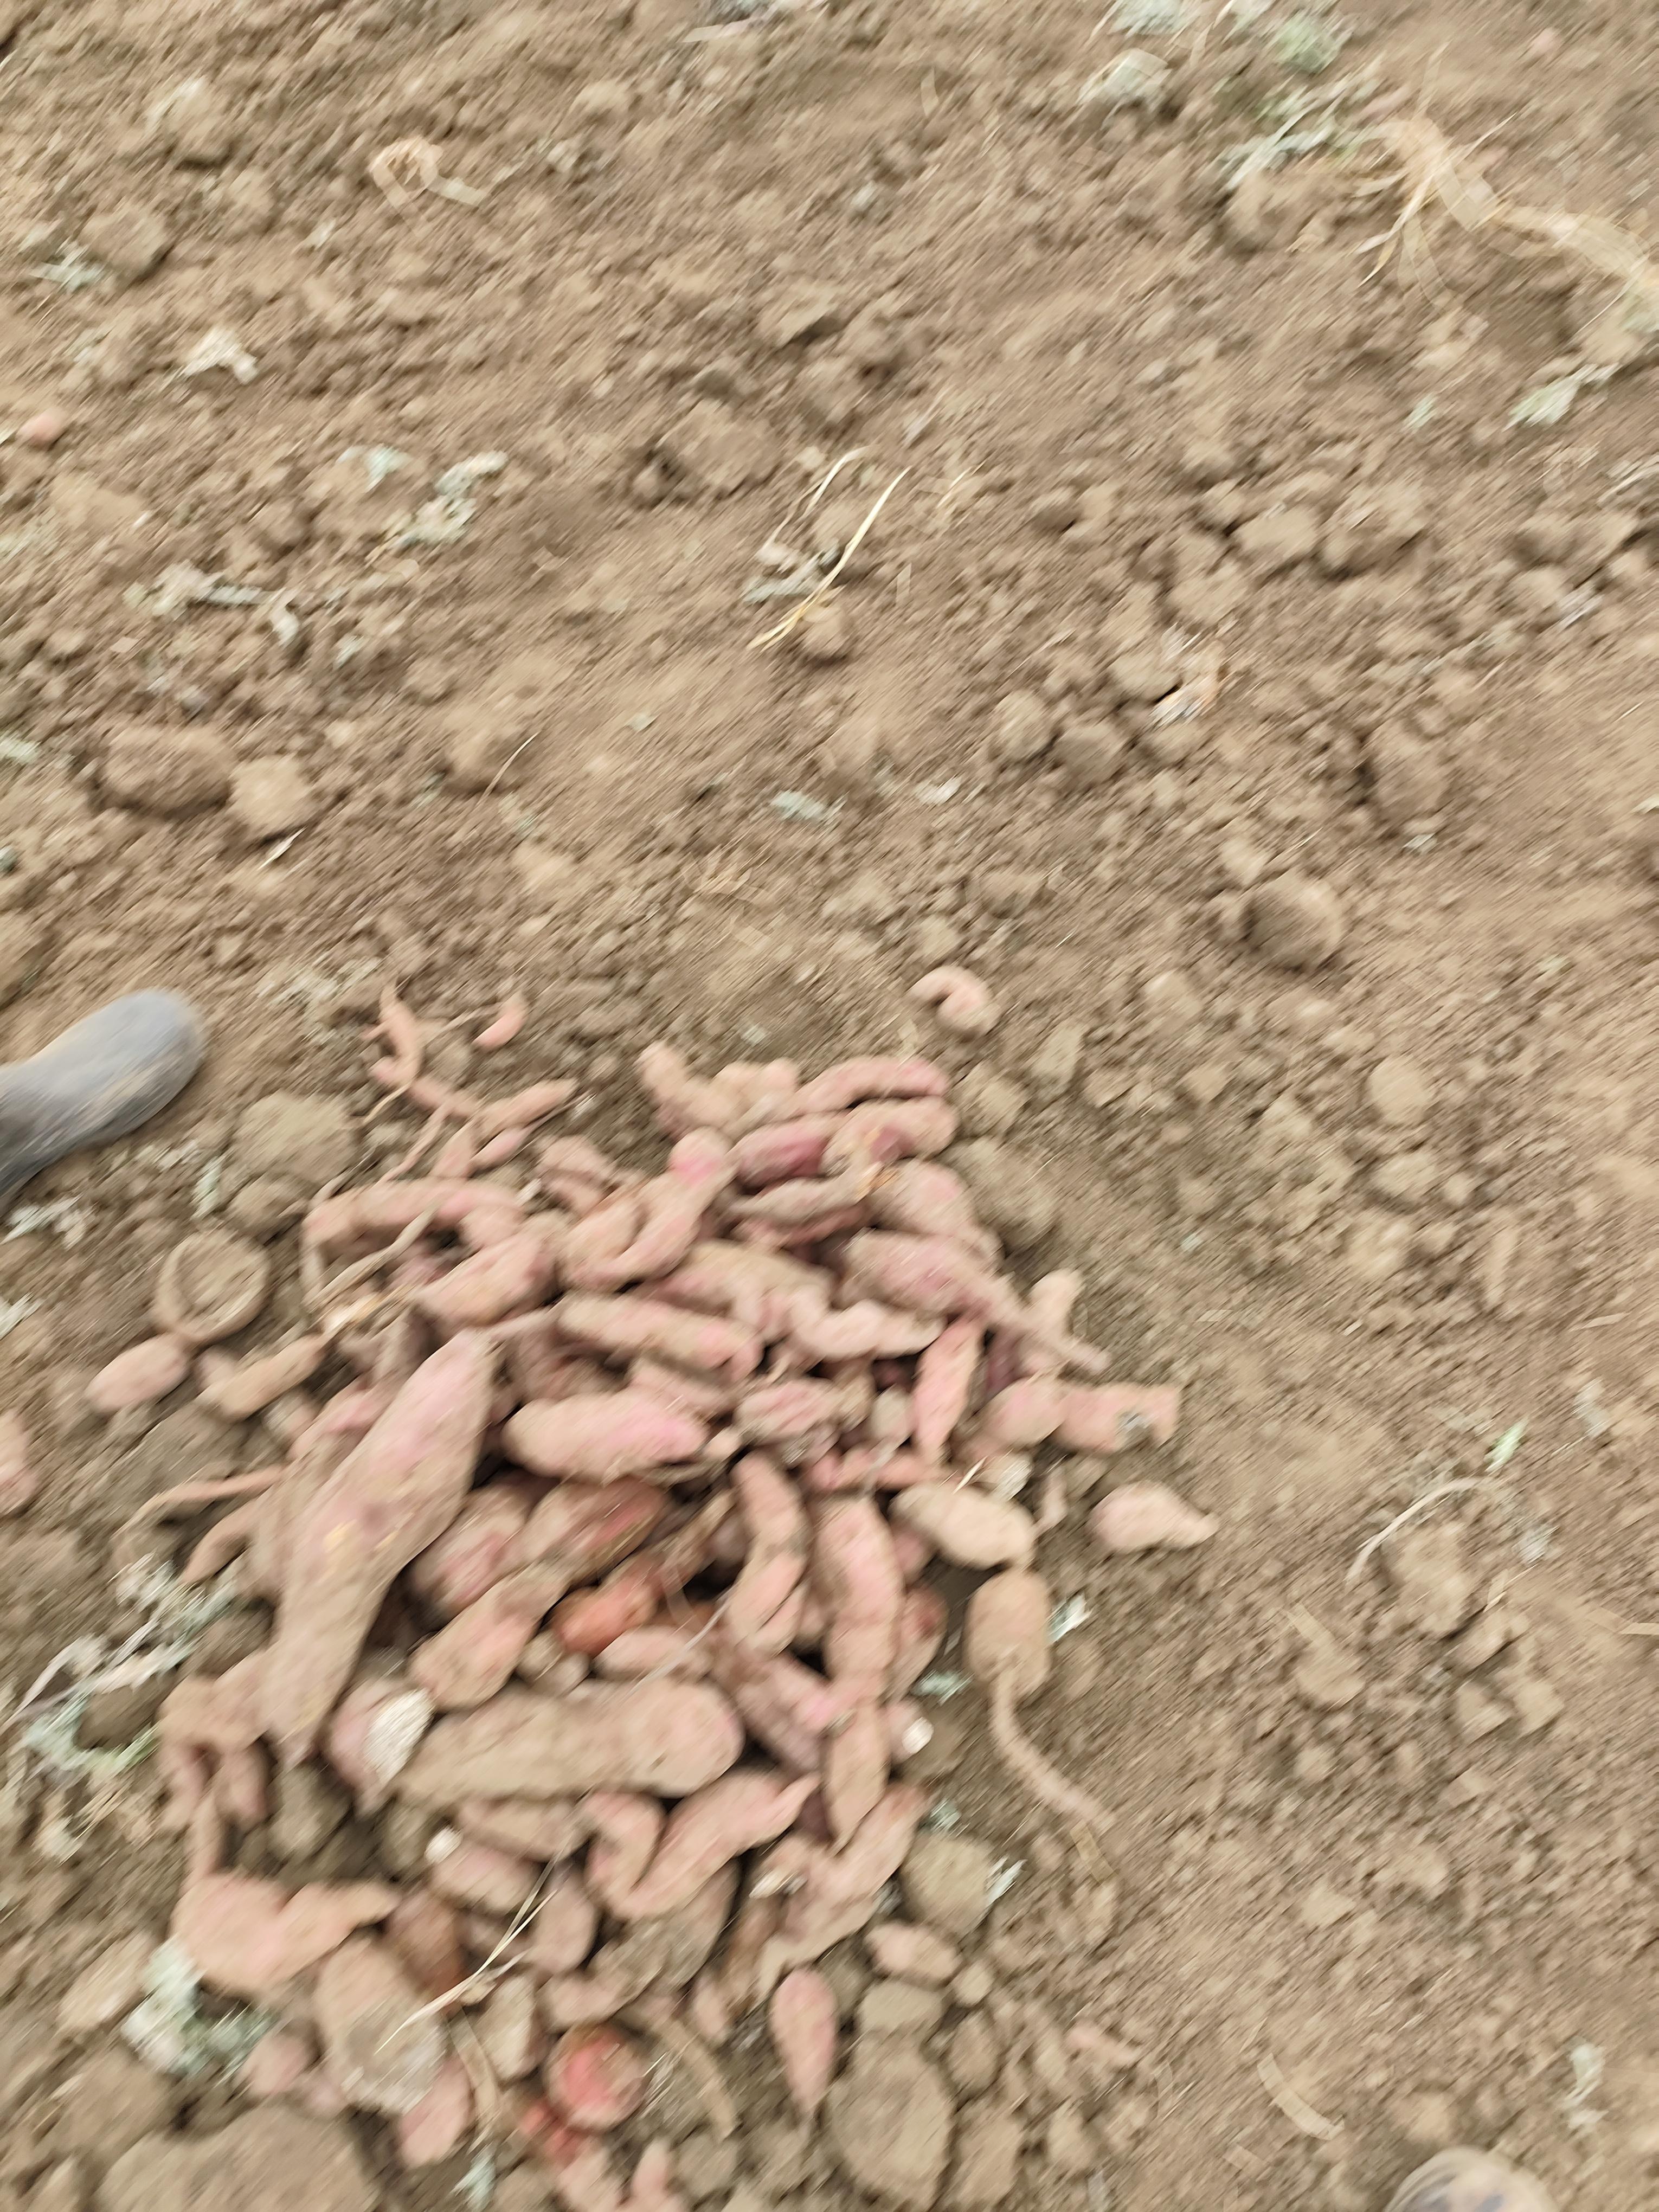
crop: sweet potato
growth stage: harvest maturity
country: Tanzania
